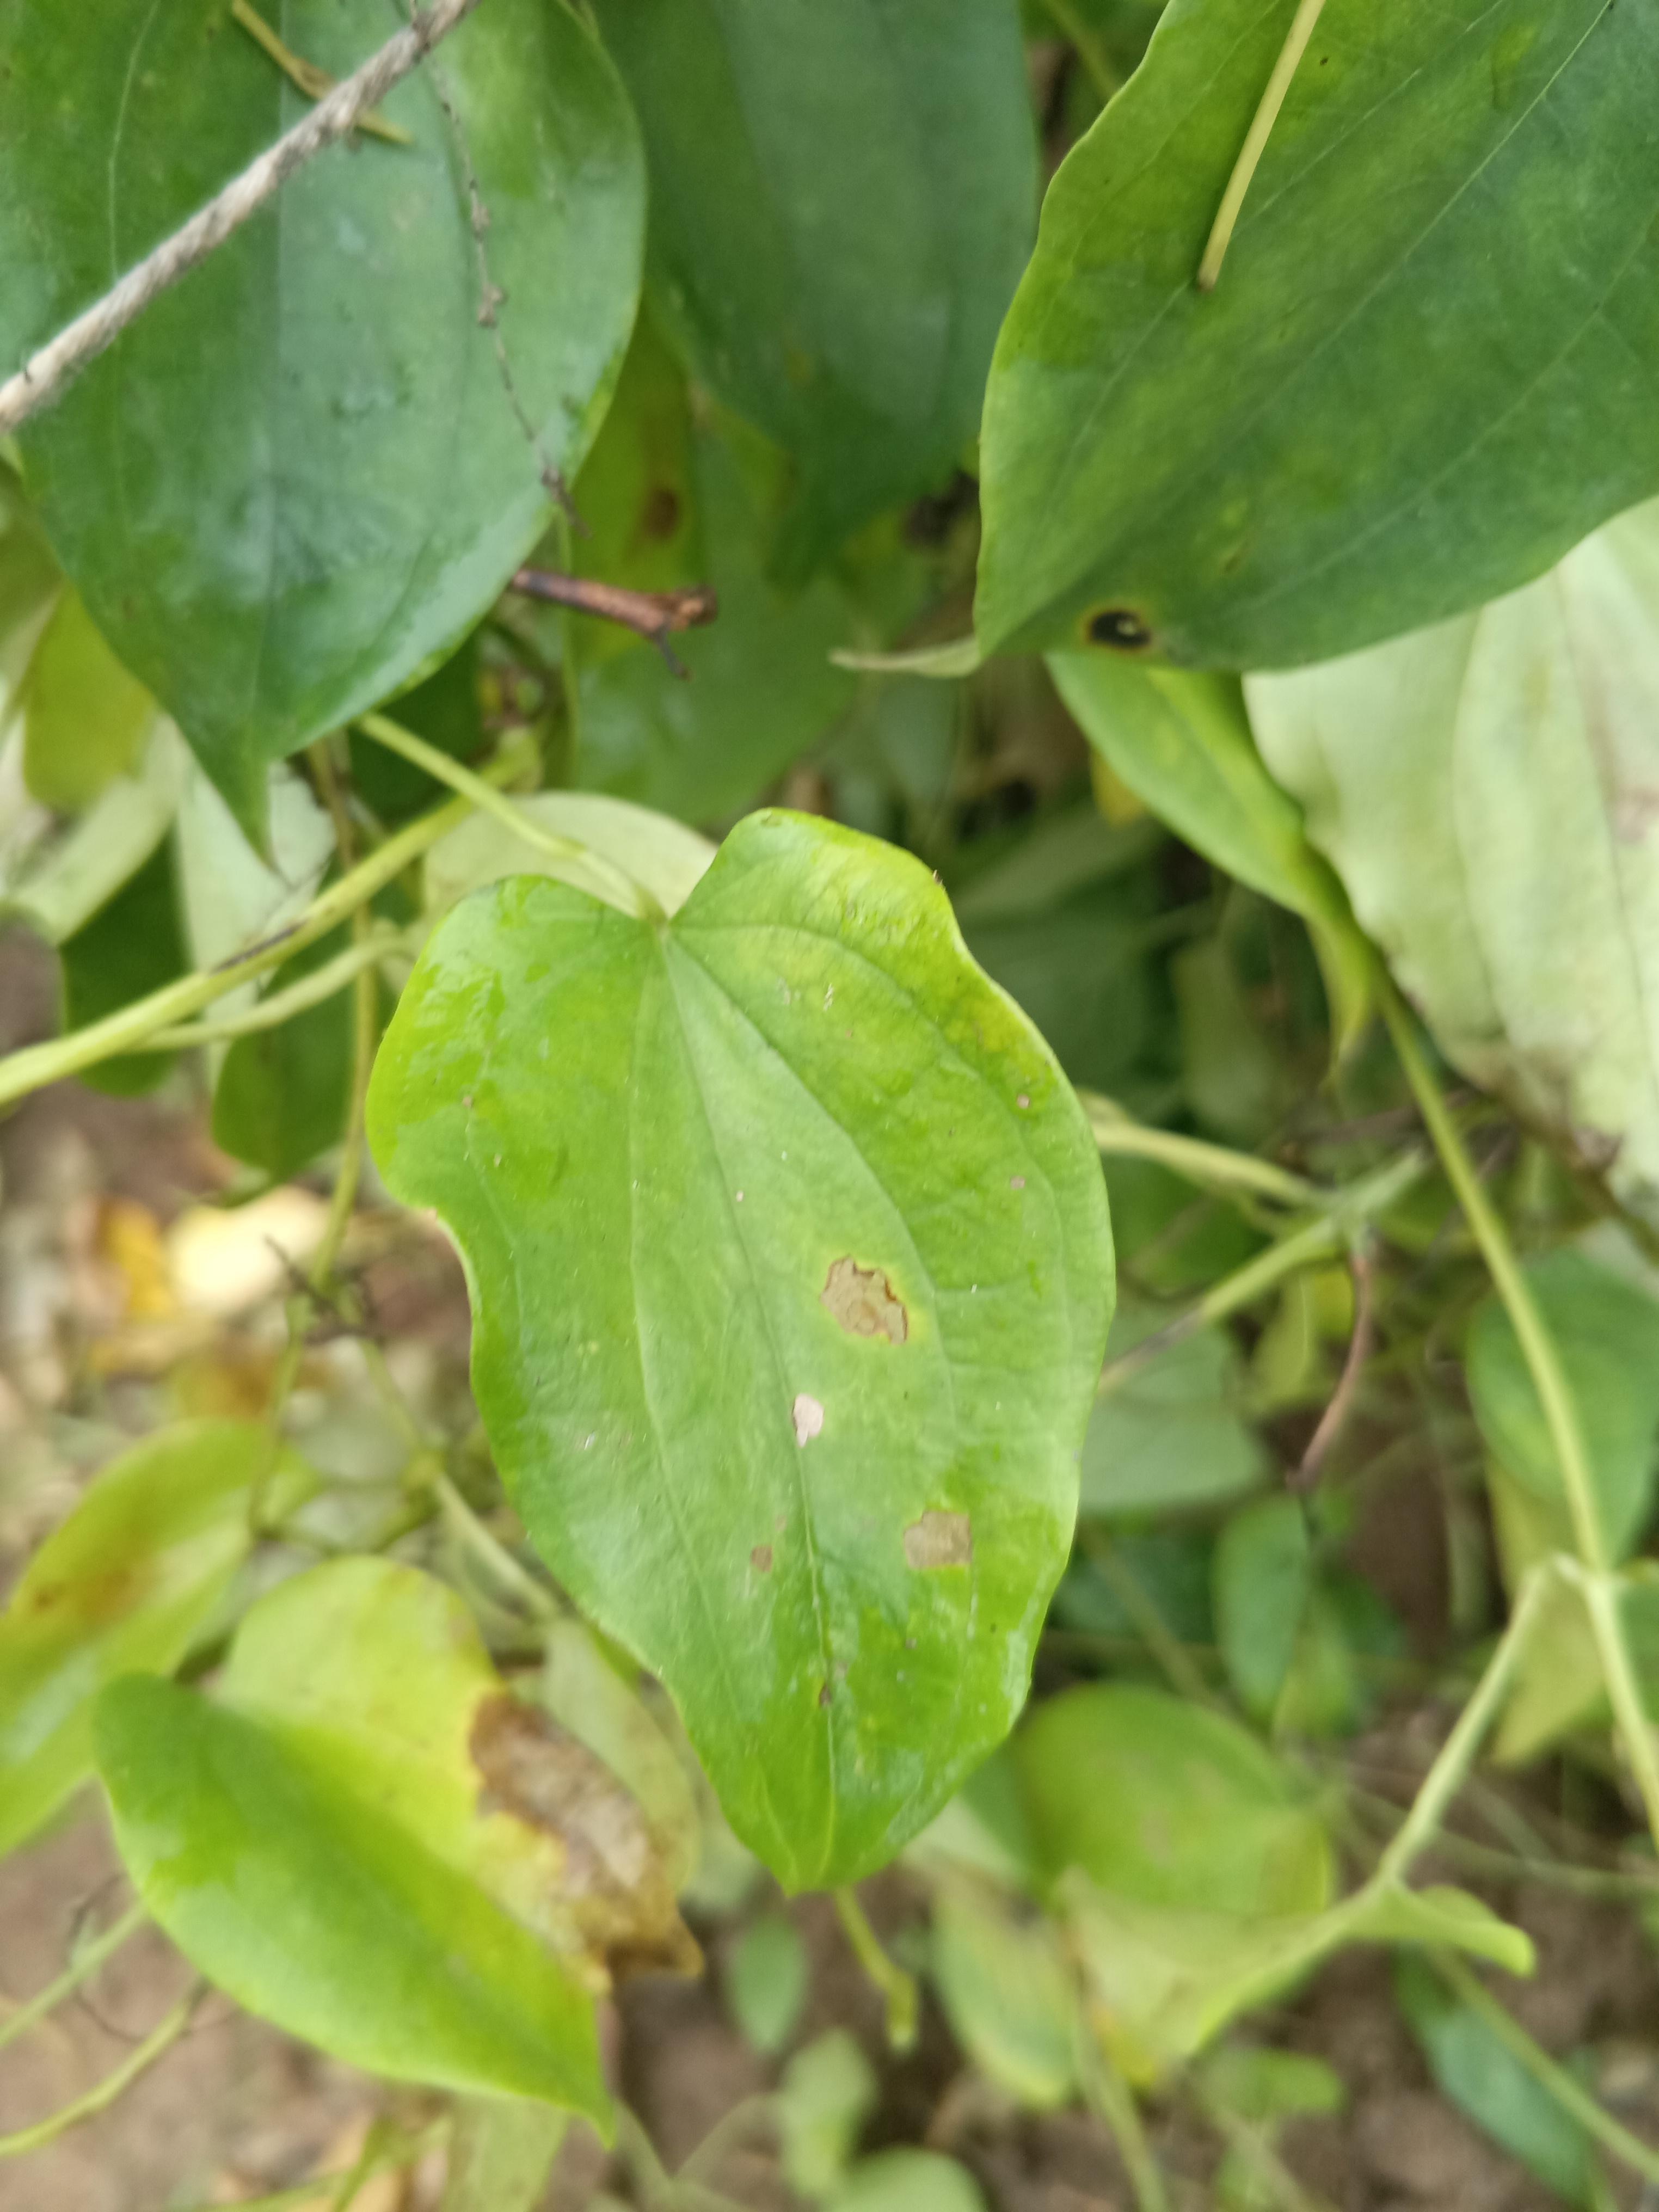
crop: yam
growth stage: vegetative
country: Nigeria
